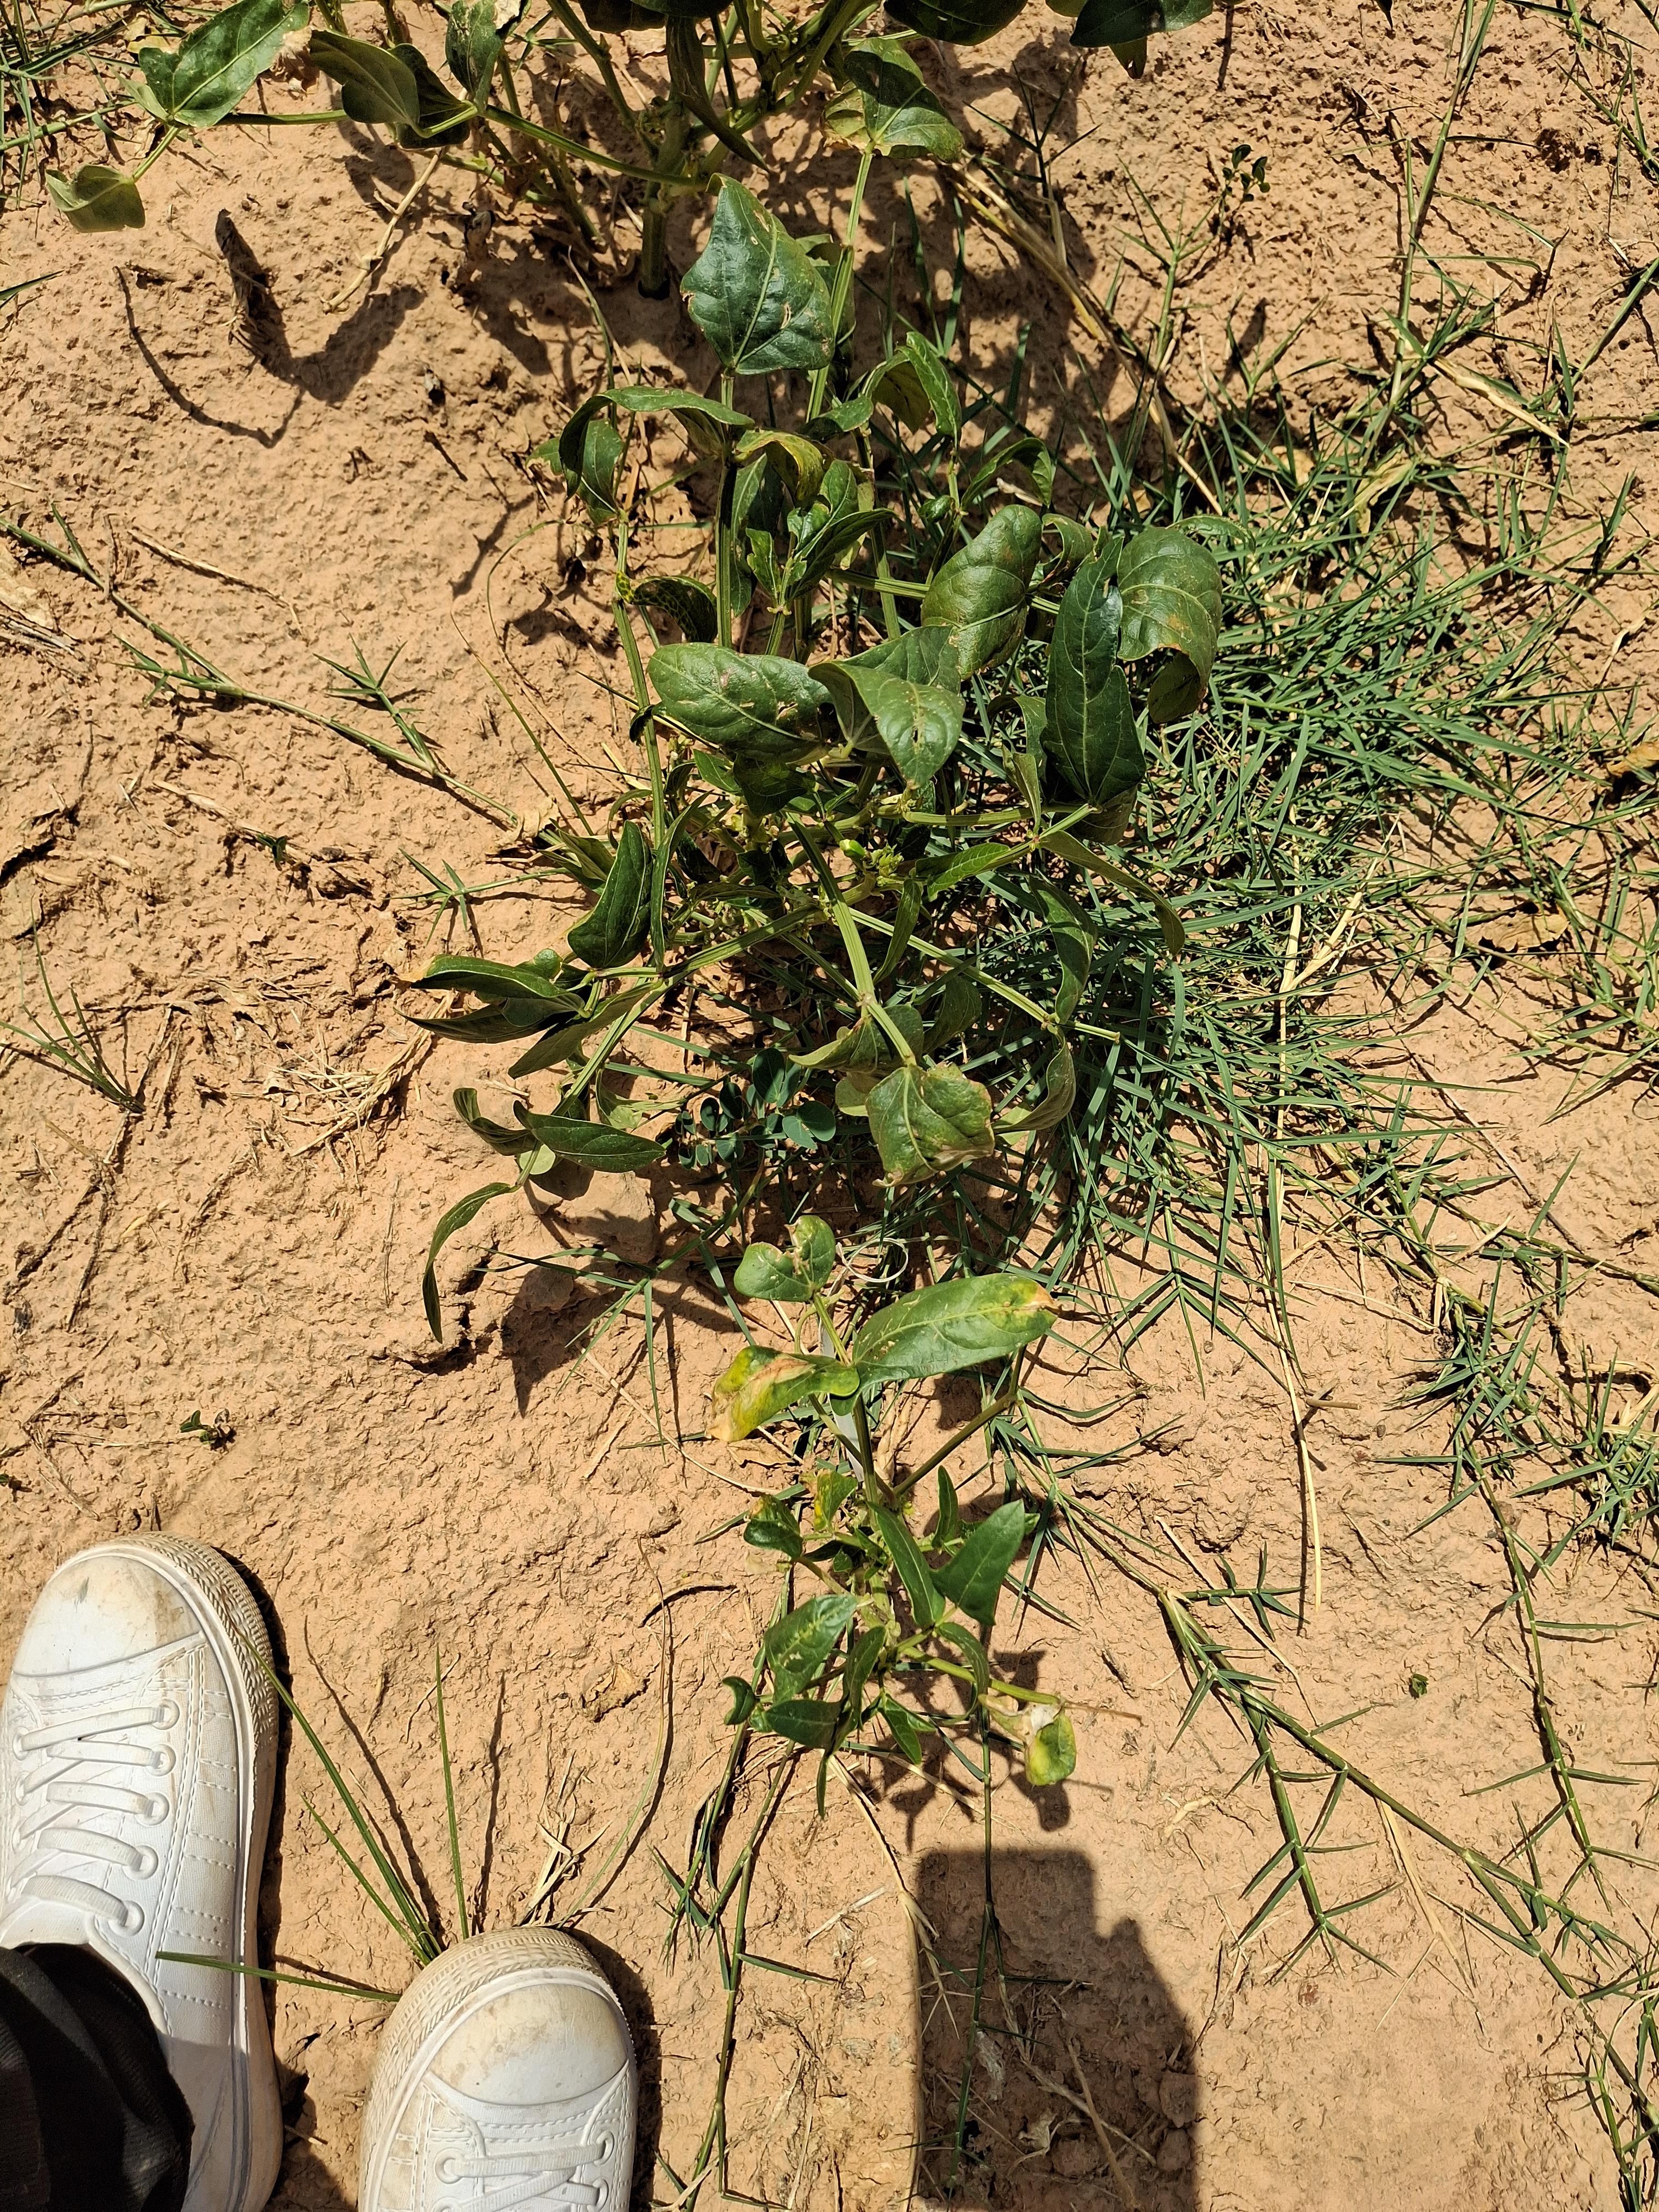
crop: cowpea
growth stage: harvest maturity
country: Nigeria
